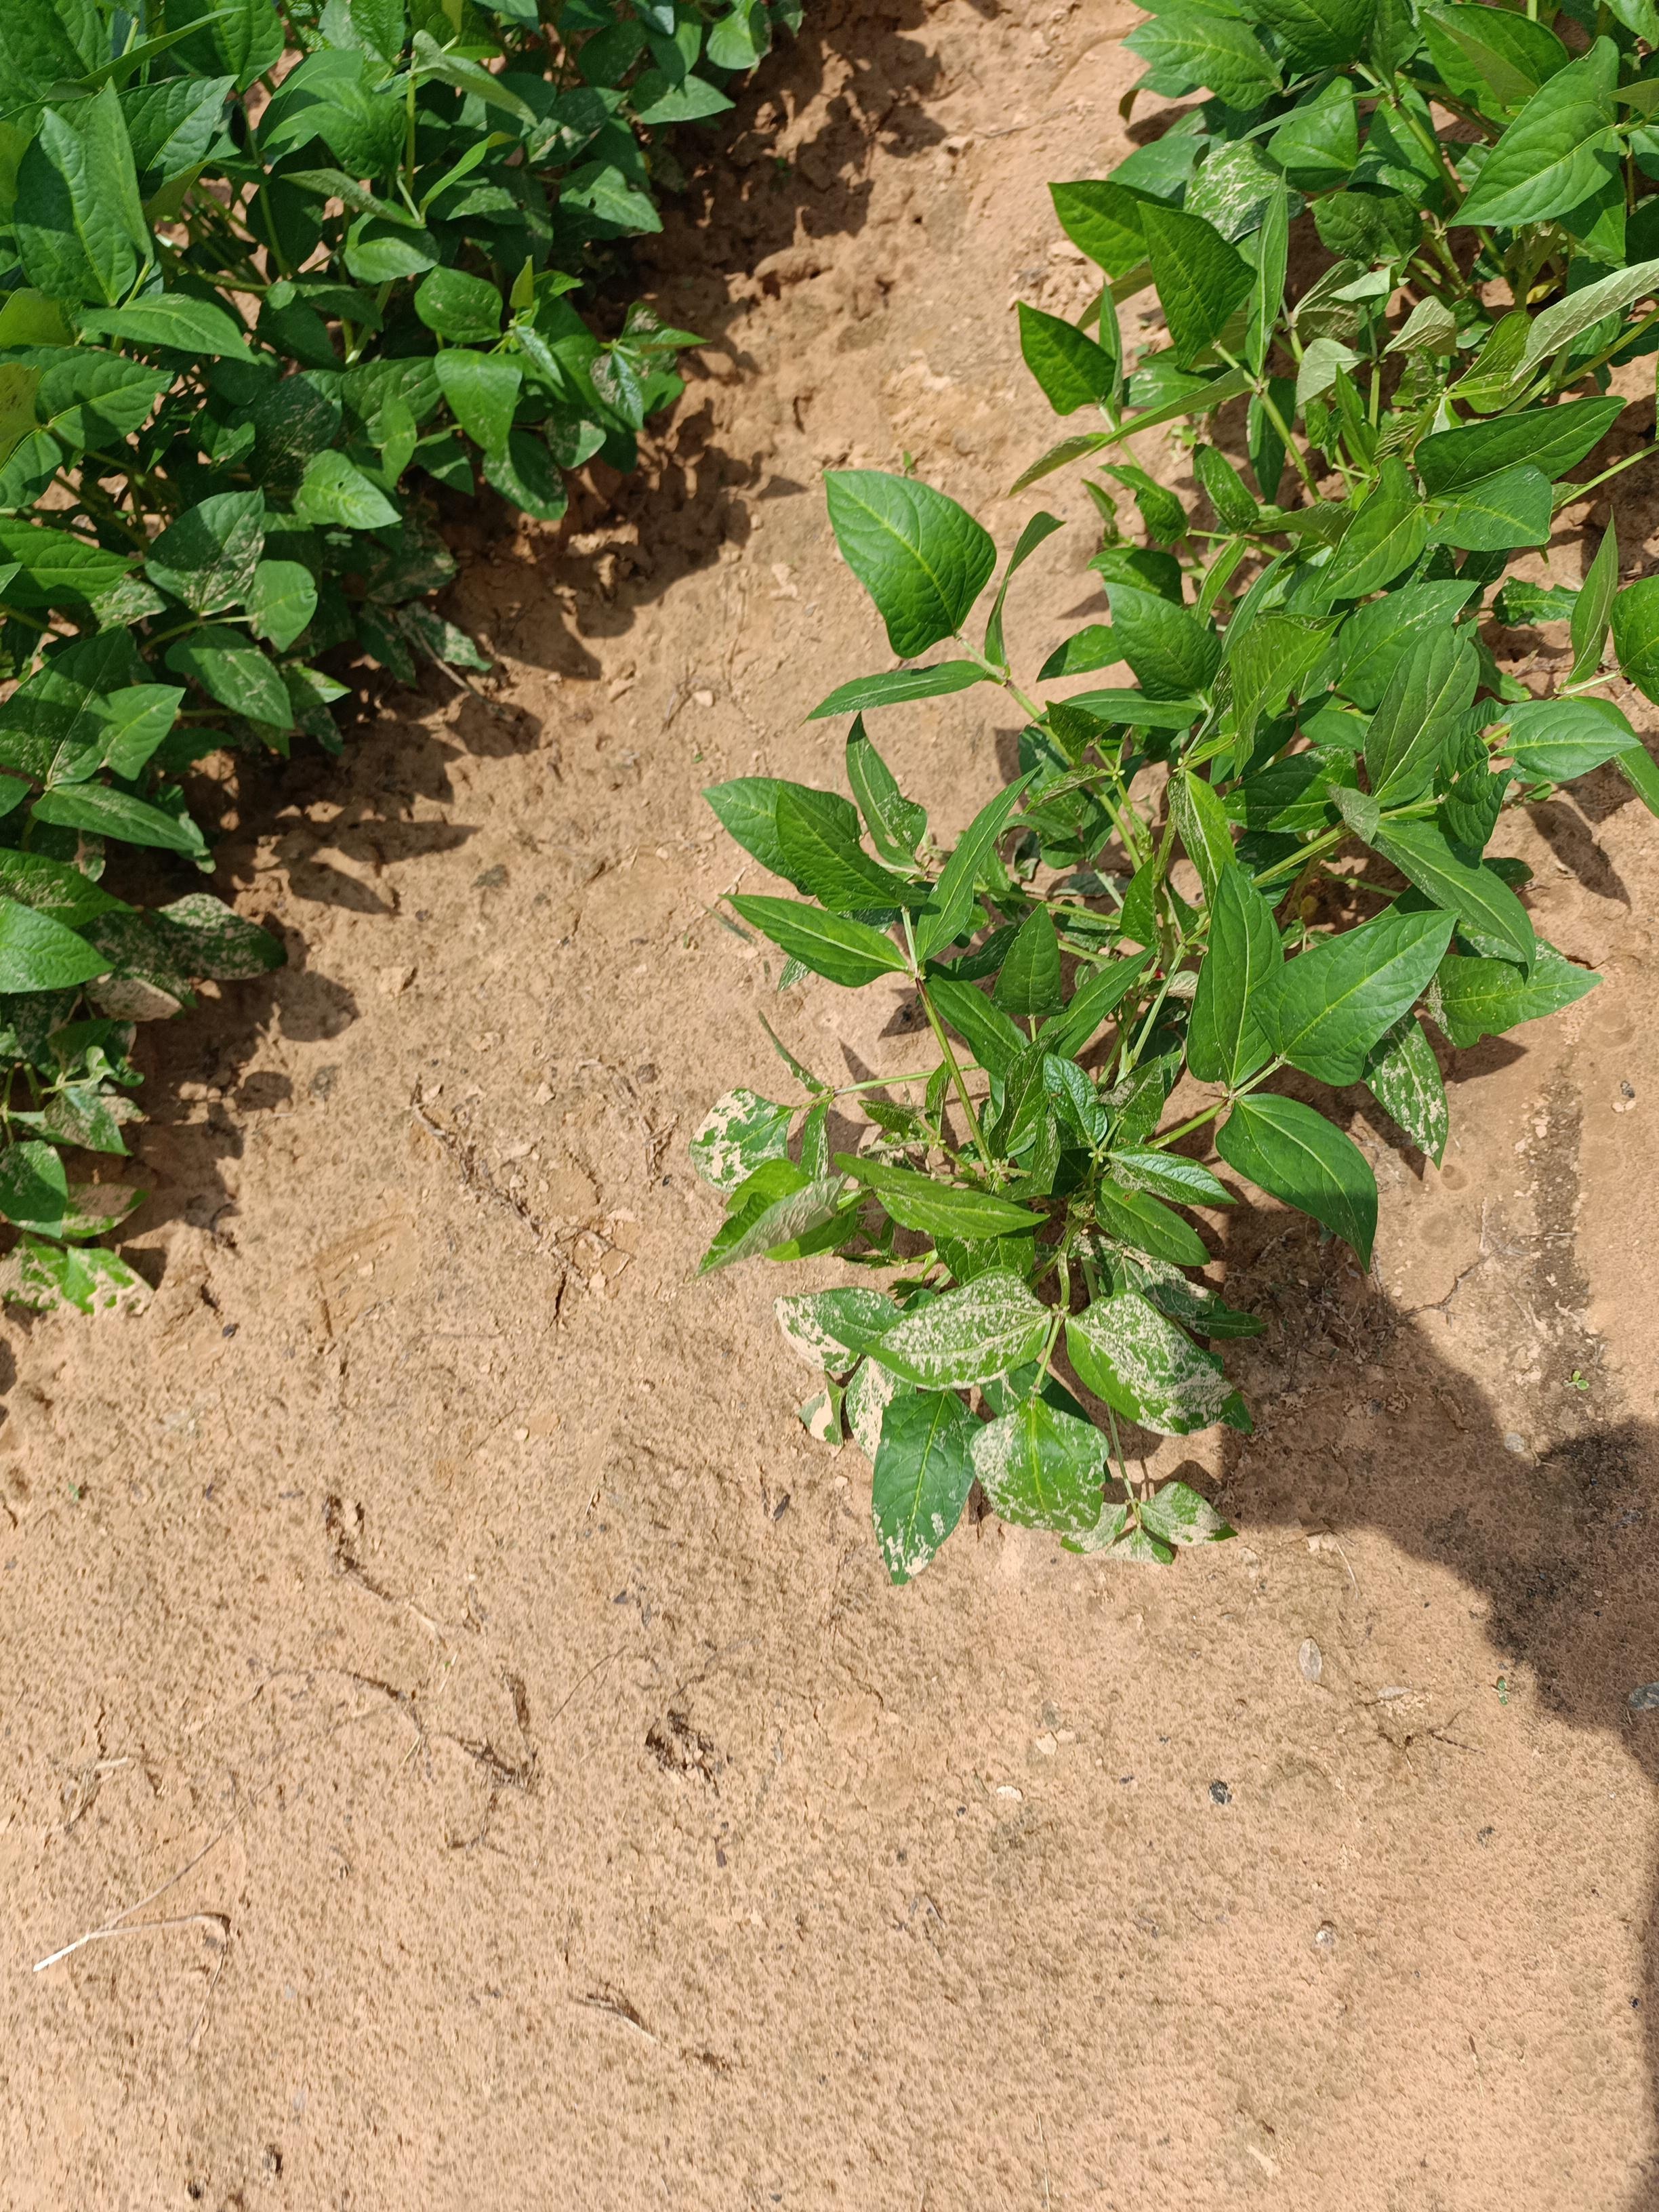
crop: cowpea
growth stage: emergence
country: Nigeria
